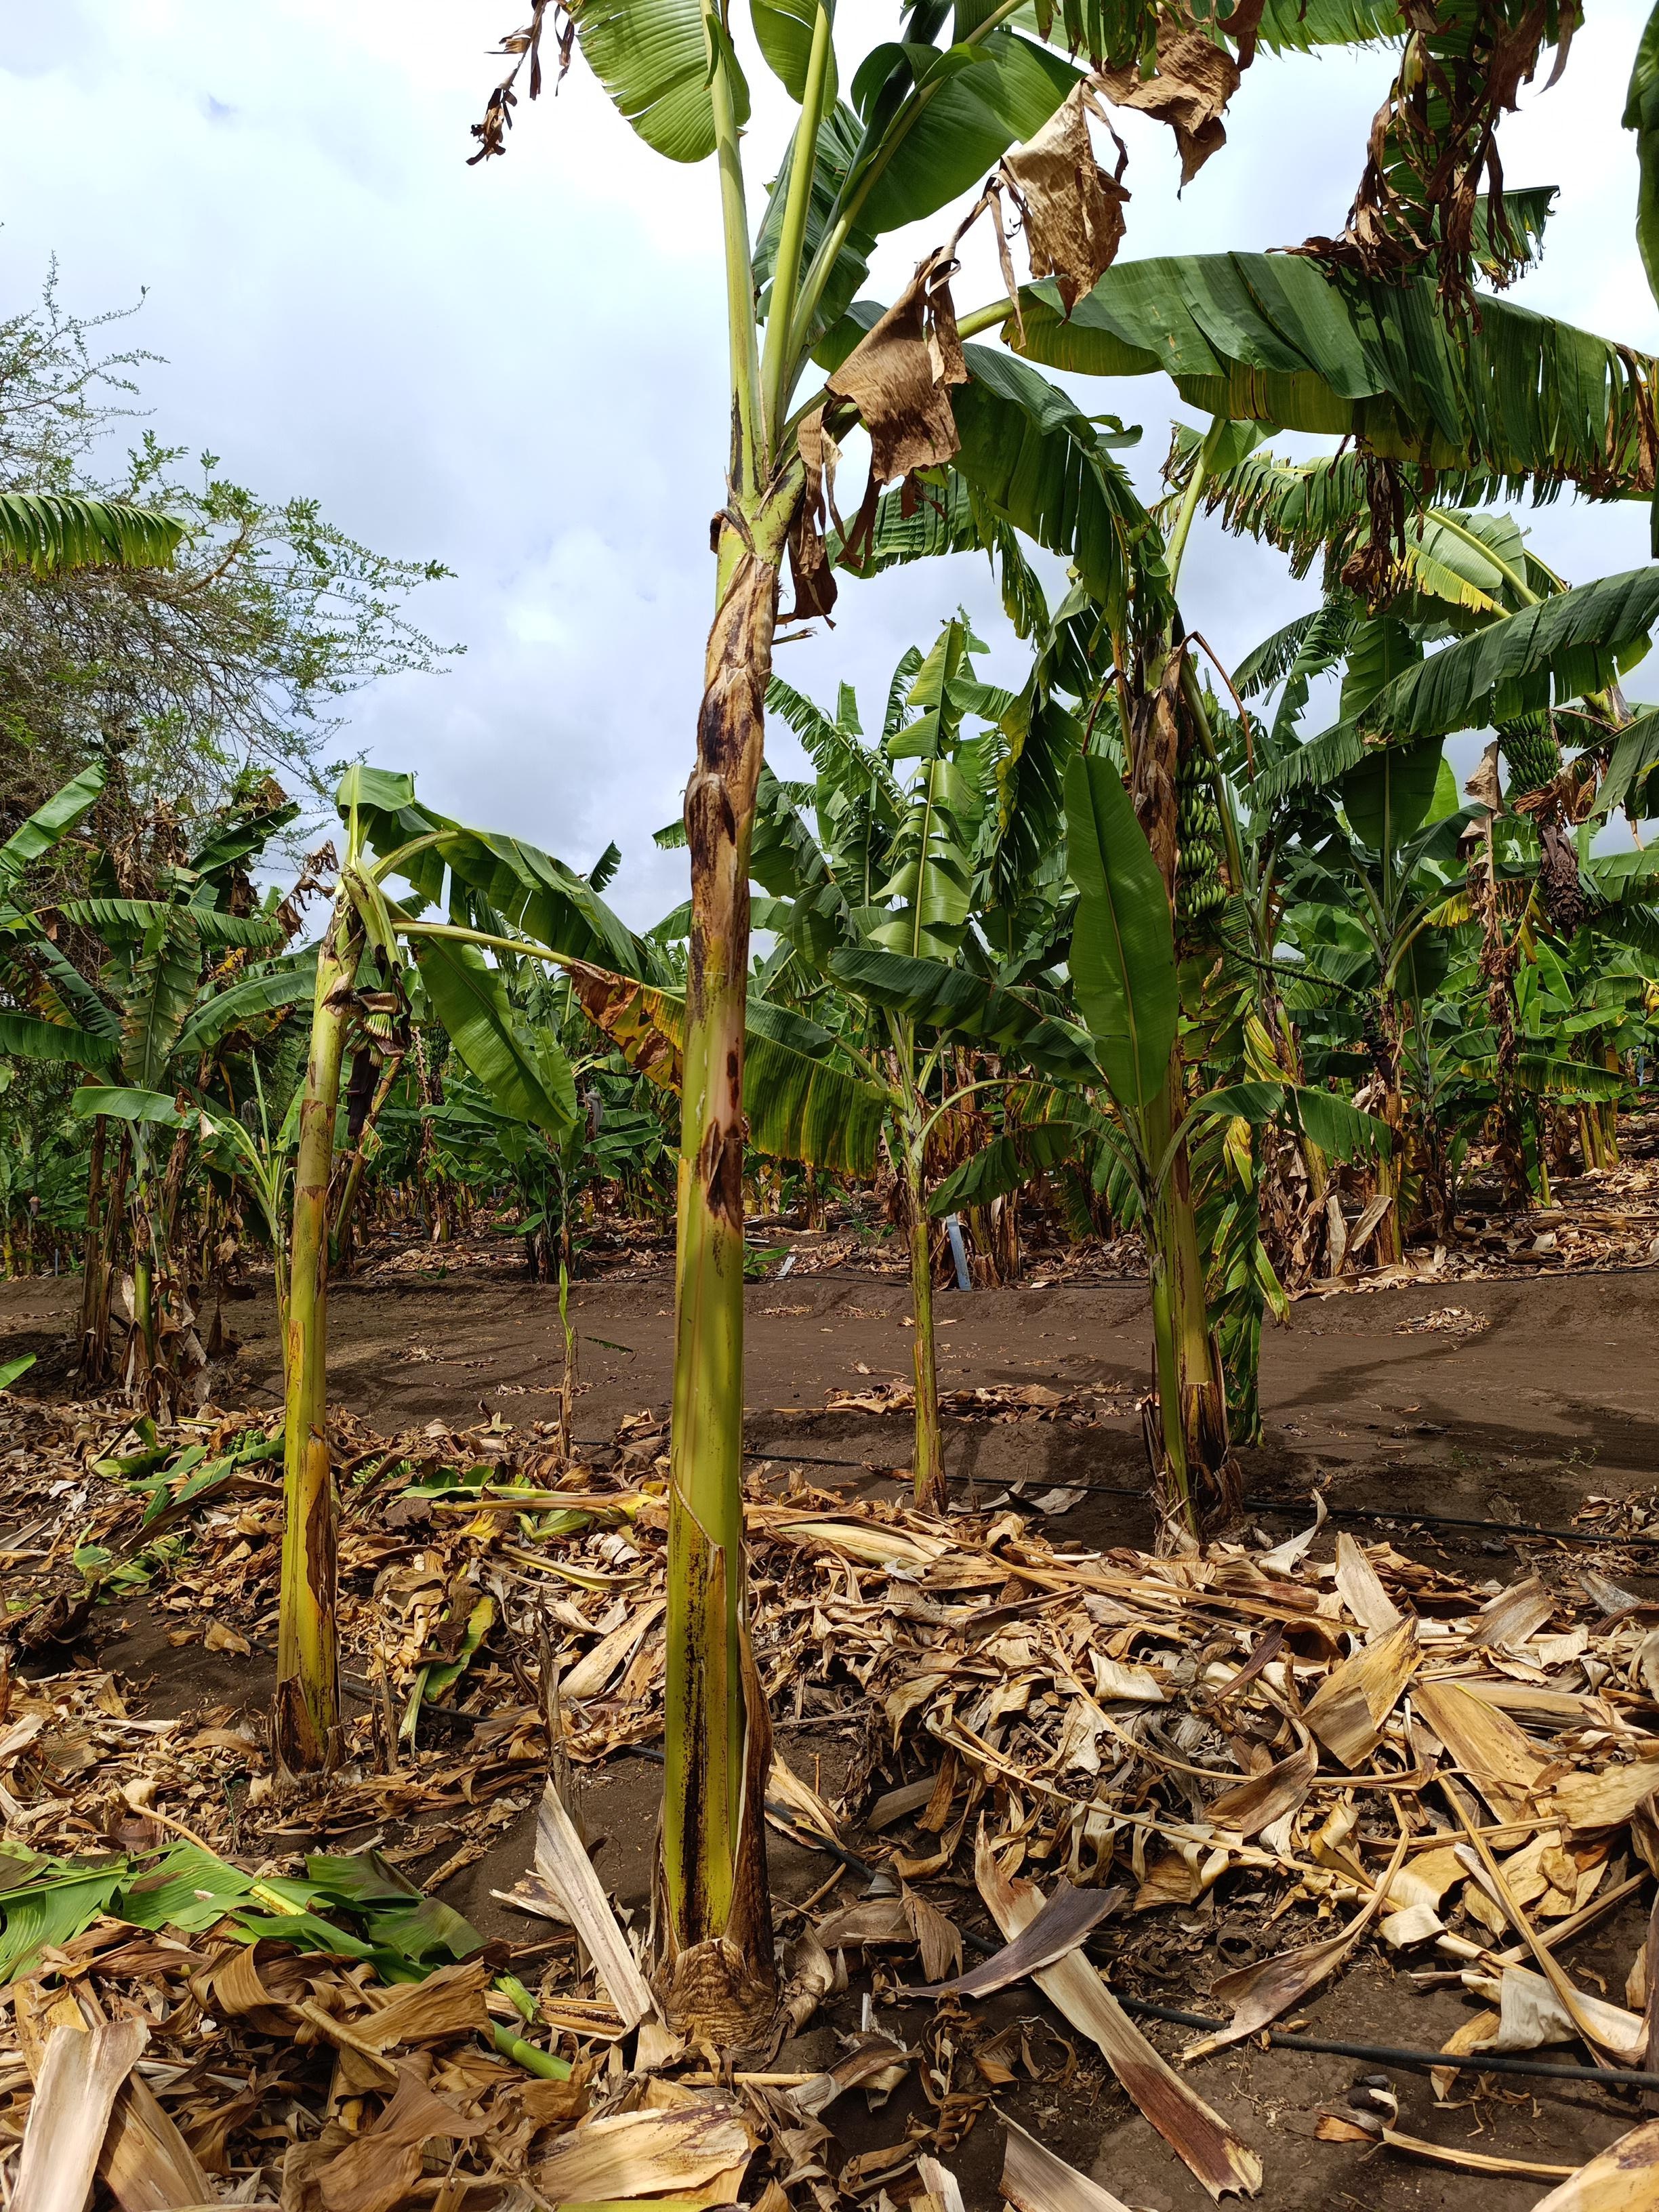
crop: banana
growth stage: vegetative
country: Tanzania
